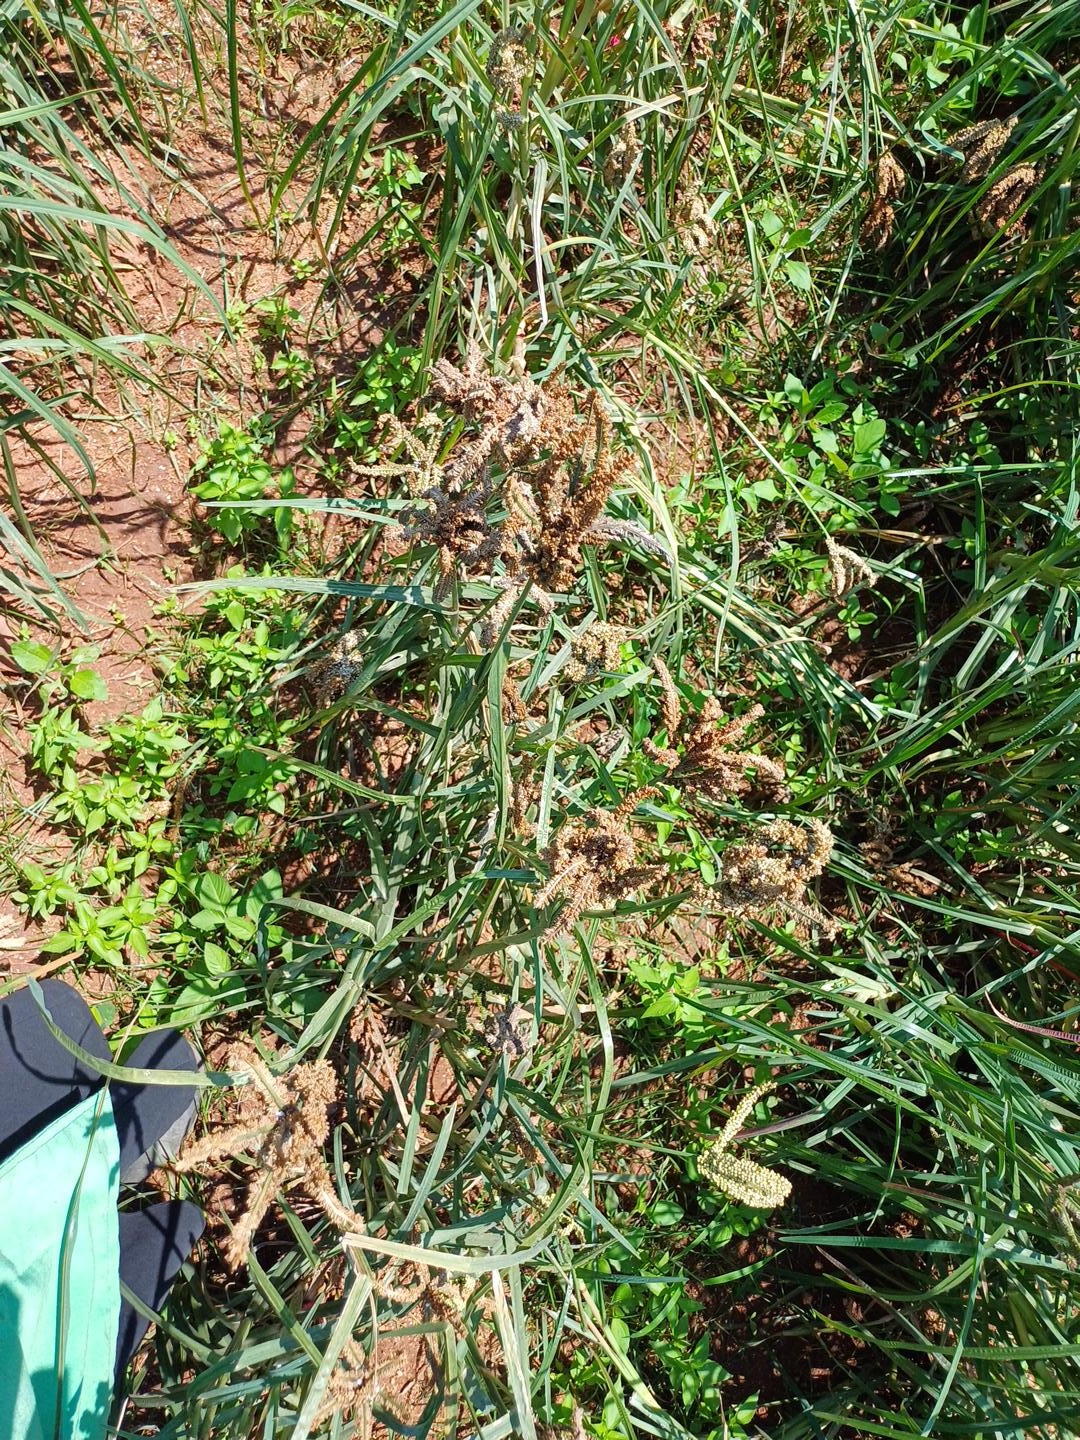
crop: finger millet
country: Kenya
